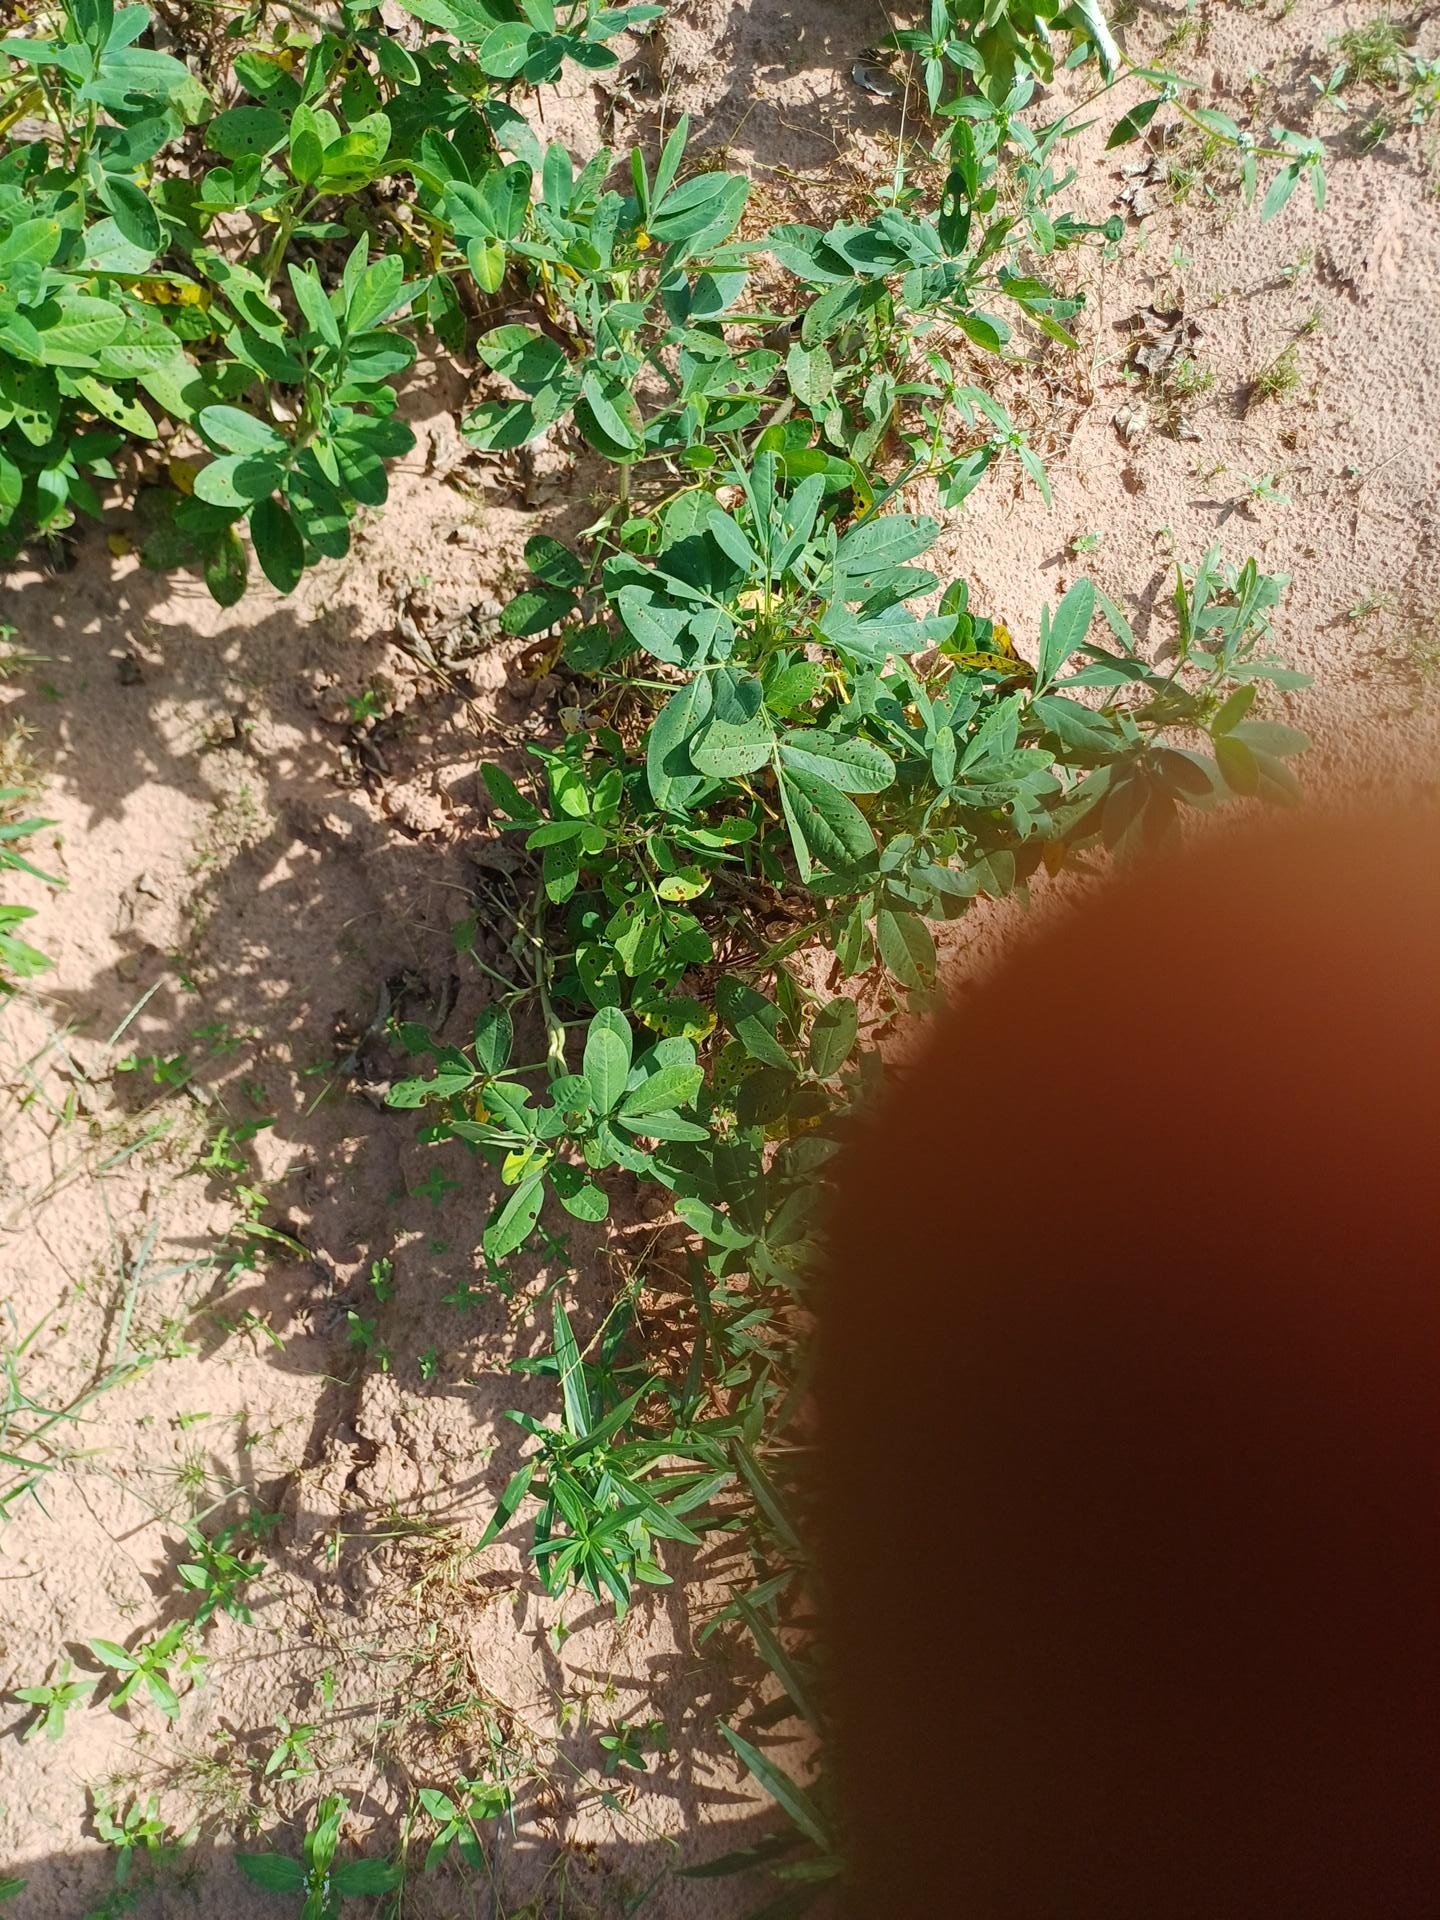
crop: groundnut
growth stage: flowering
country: Senegal
